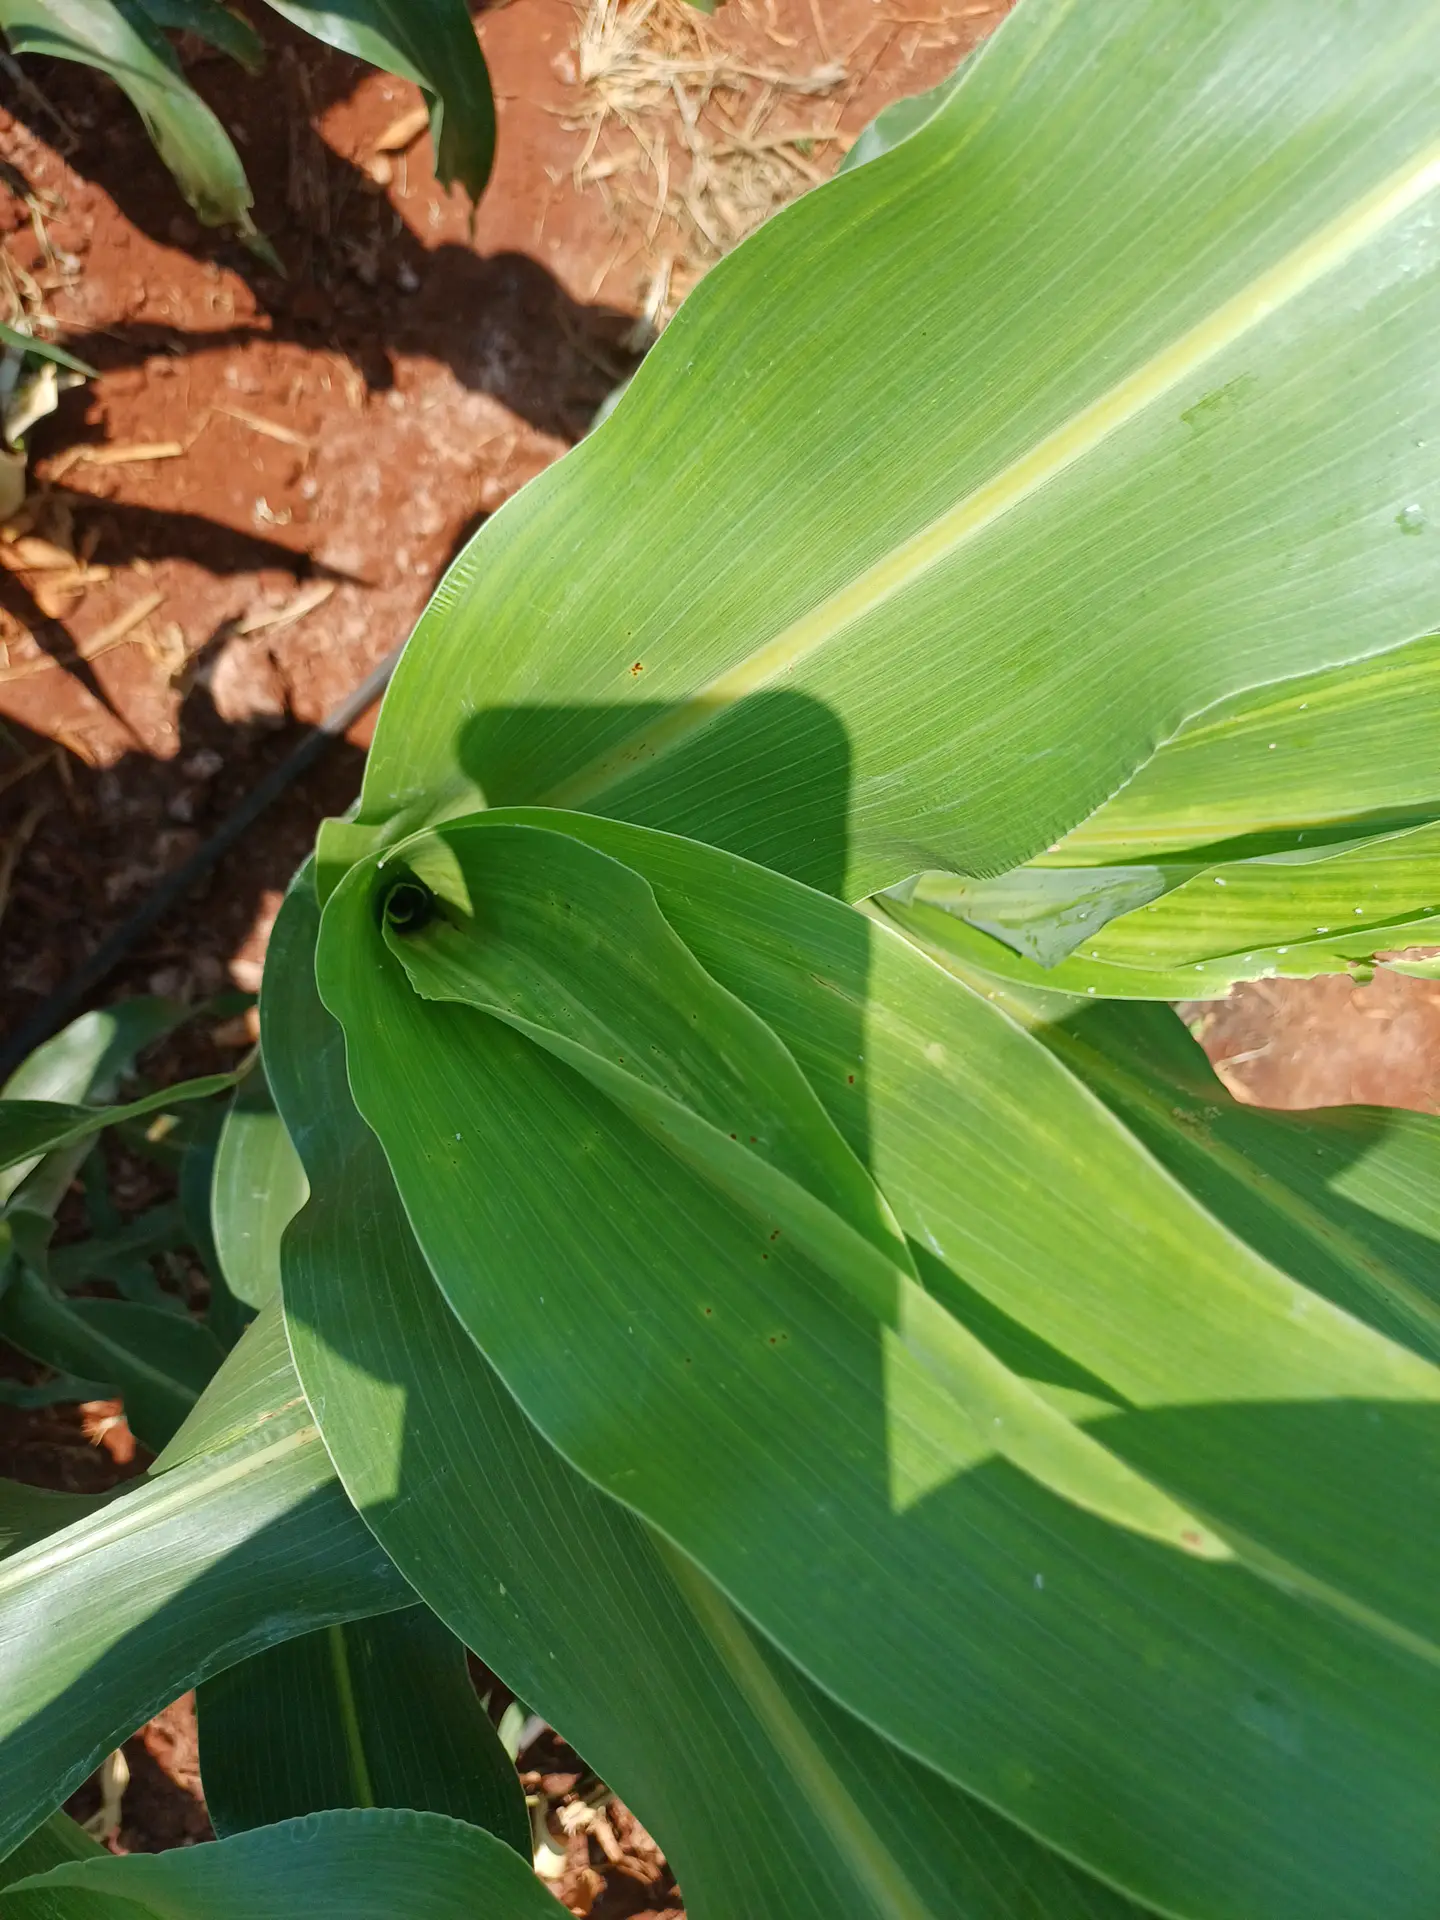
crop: sorghum
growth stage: vegetative
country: Kenya
